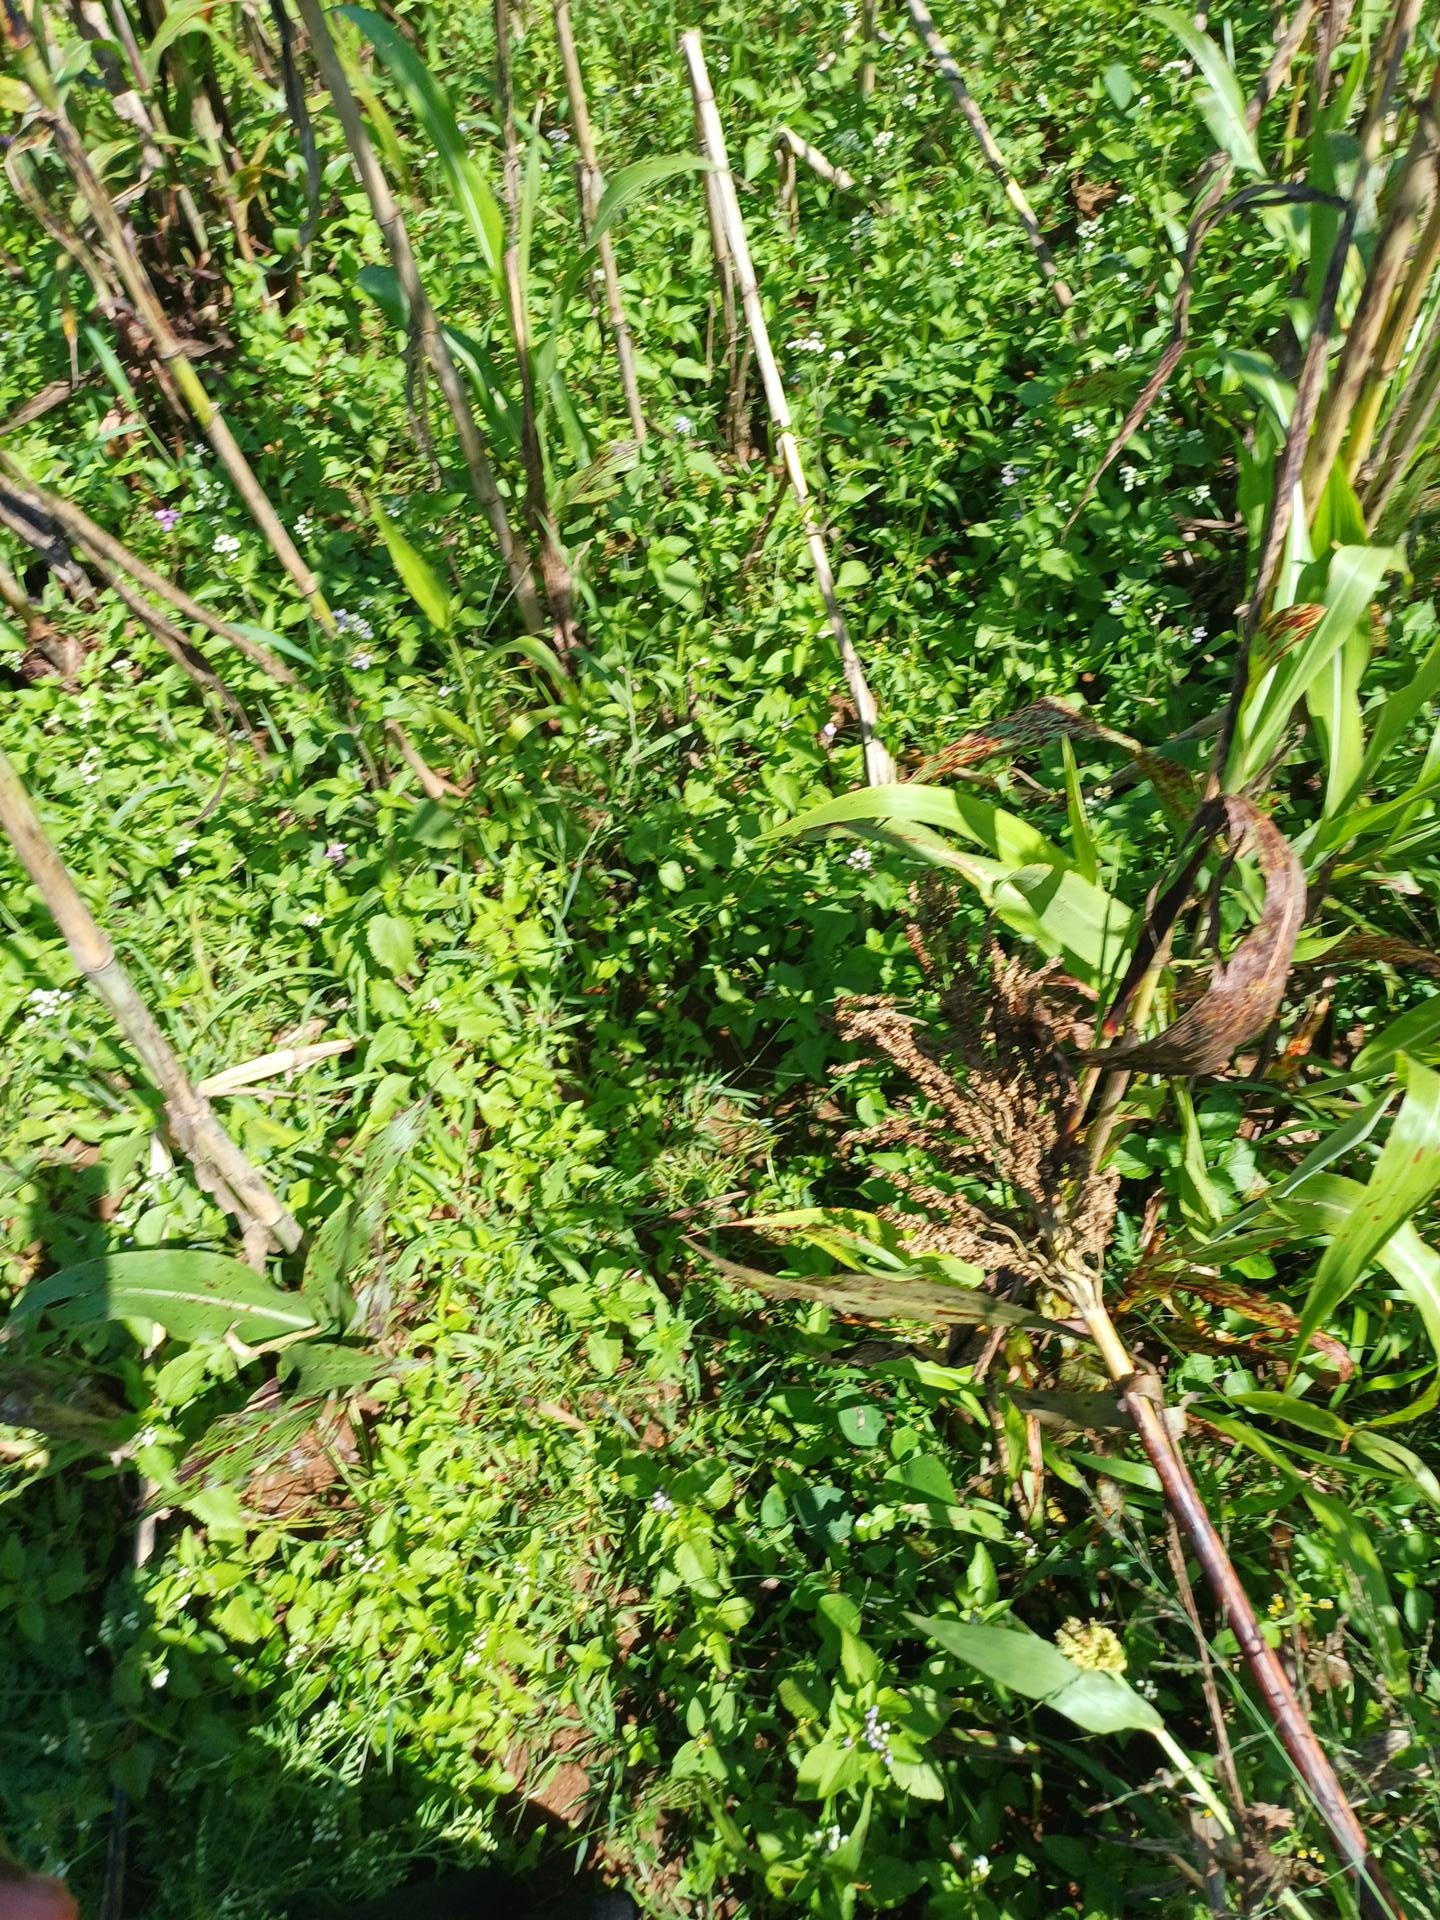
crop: sorghum
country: Kenya
